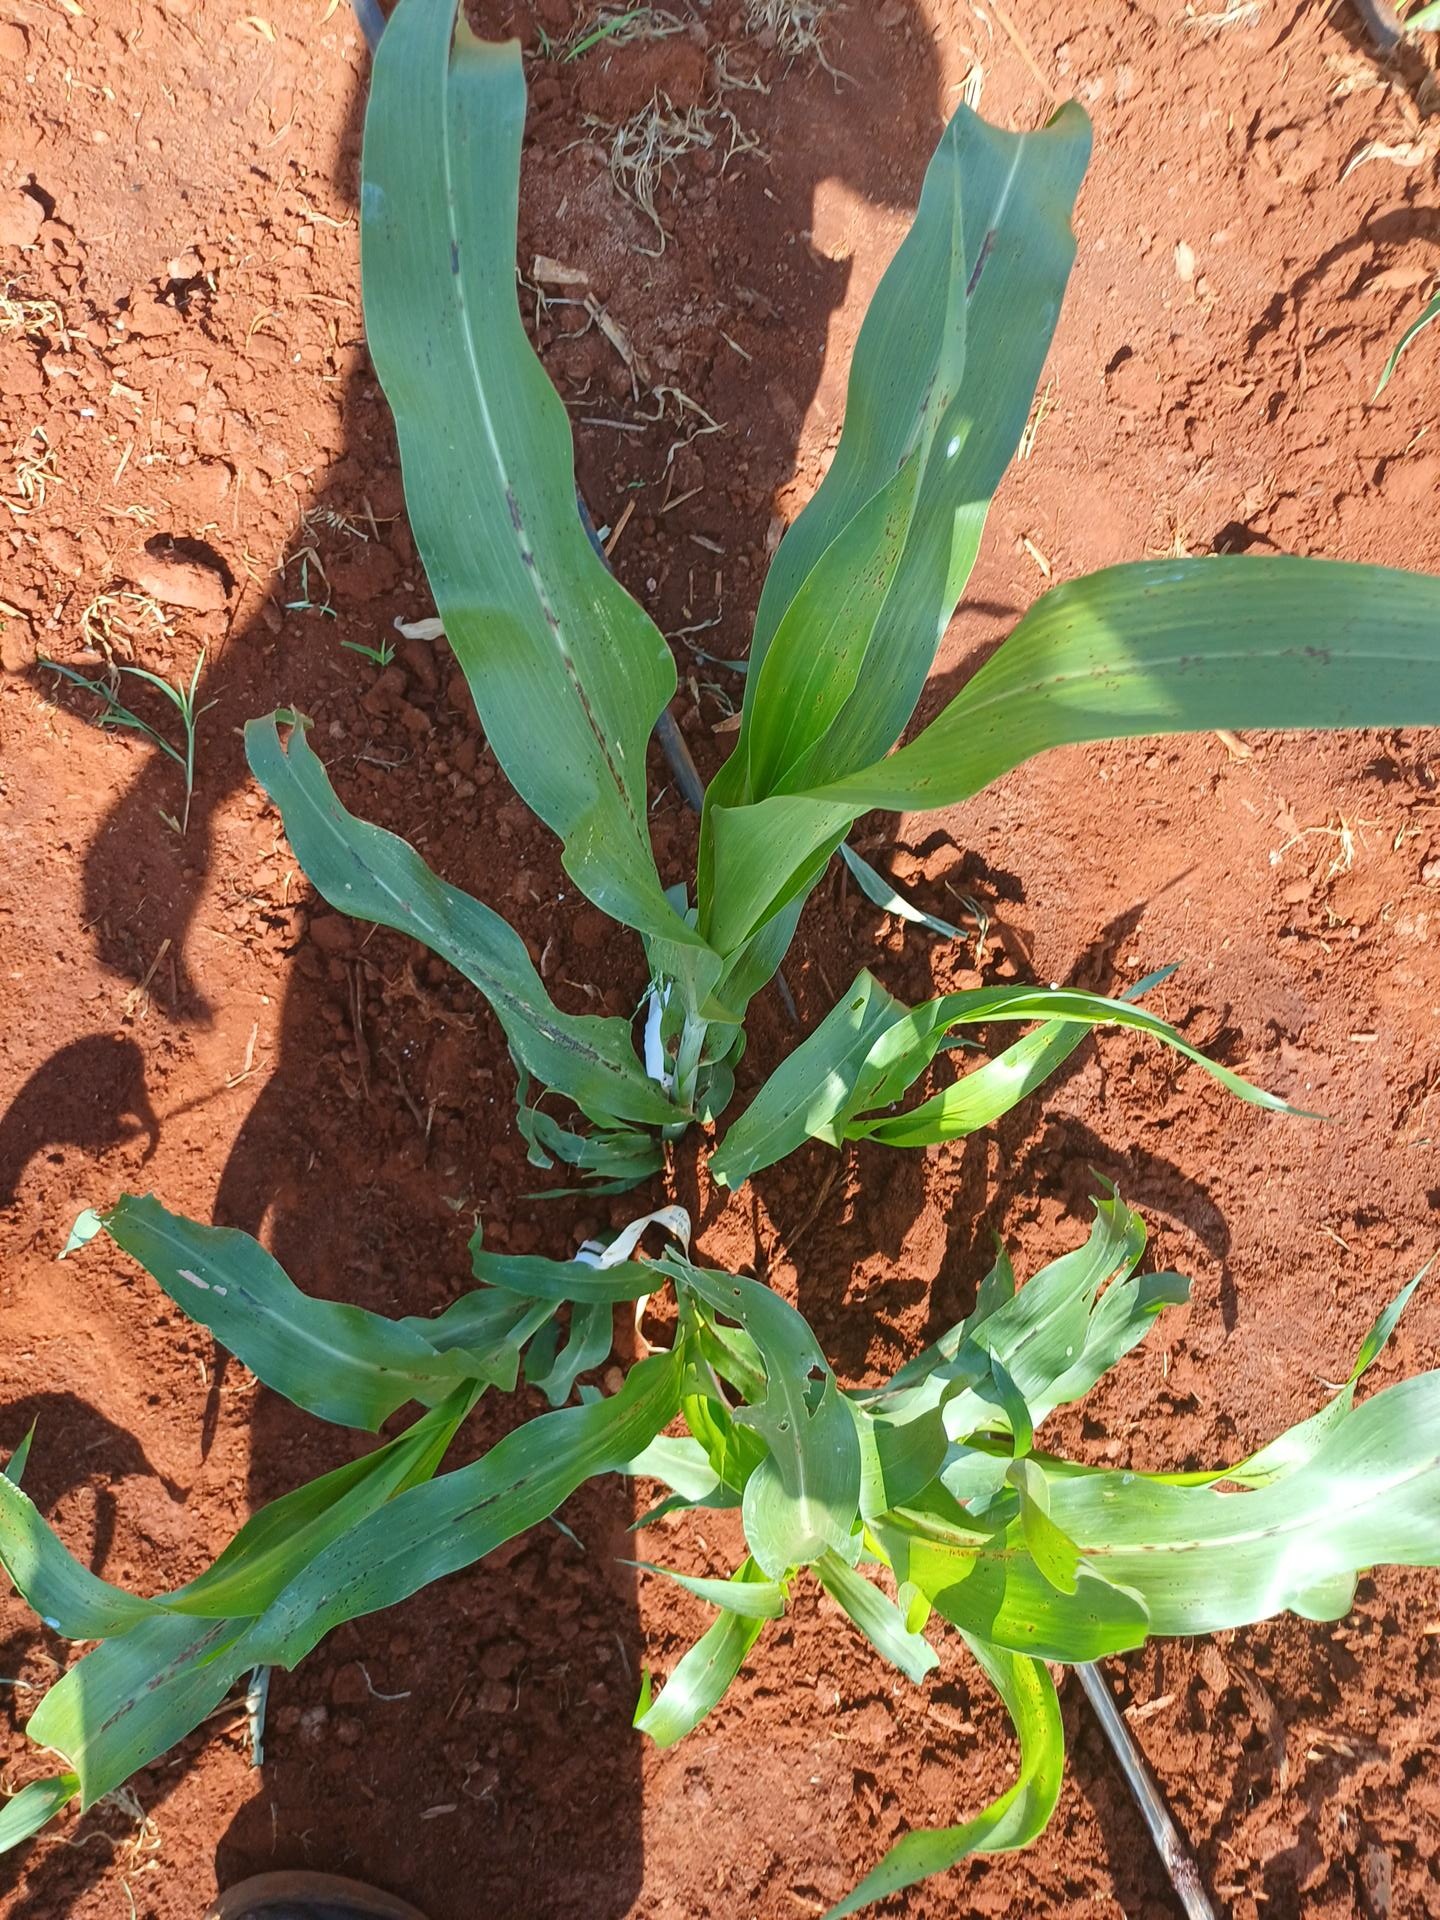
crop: sorghum
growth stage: vegetative
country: Kenya
